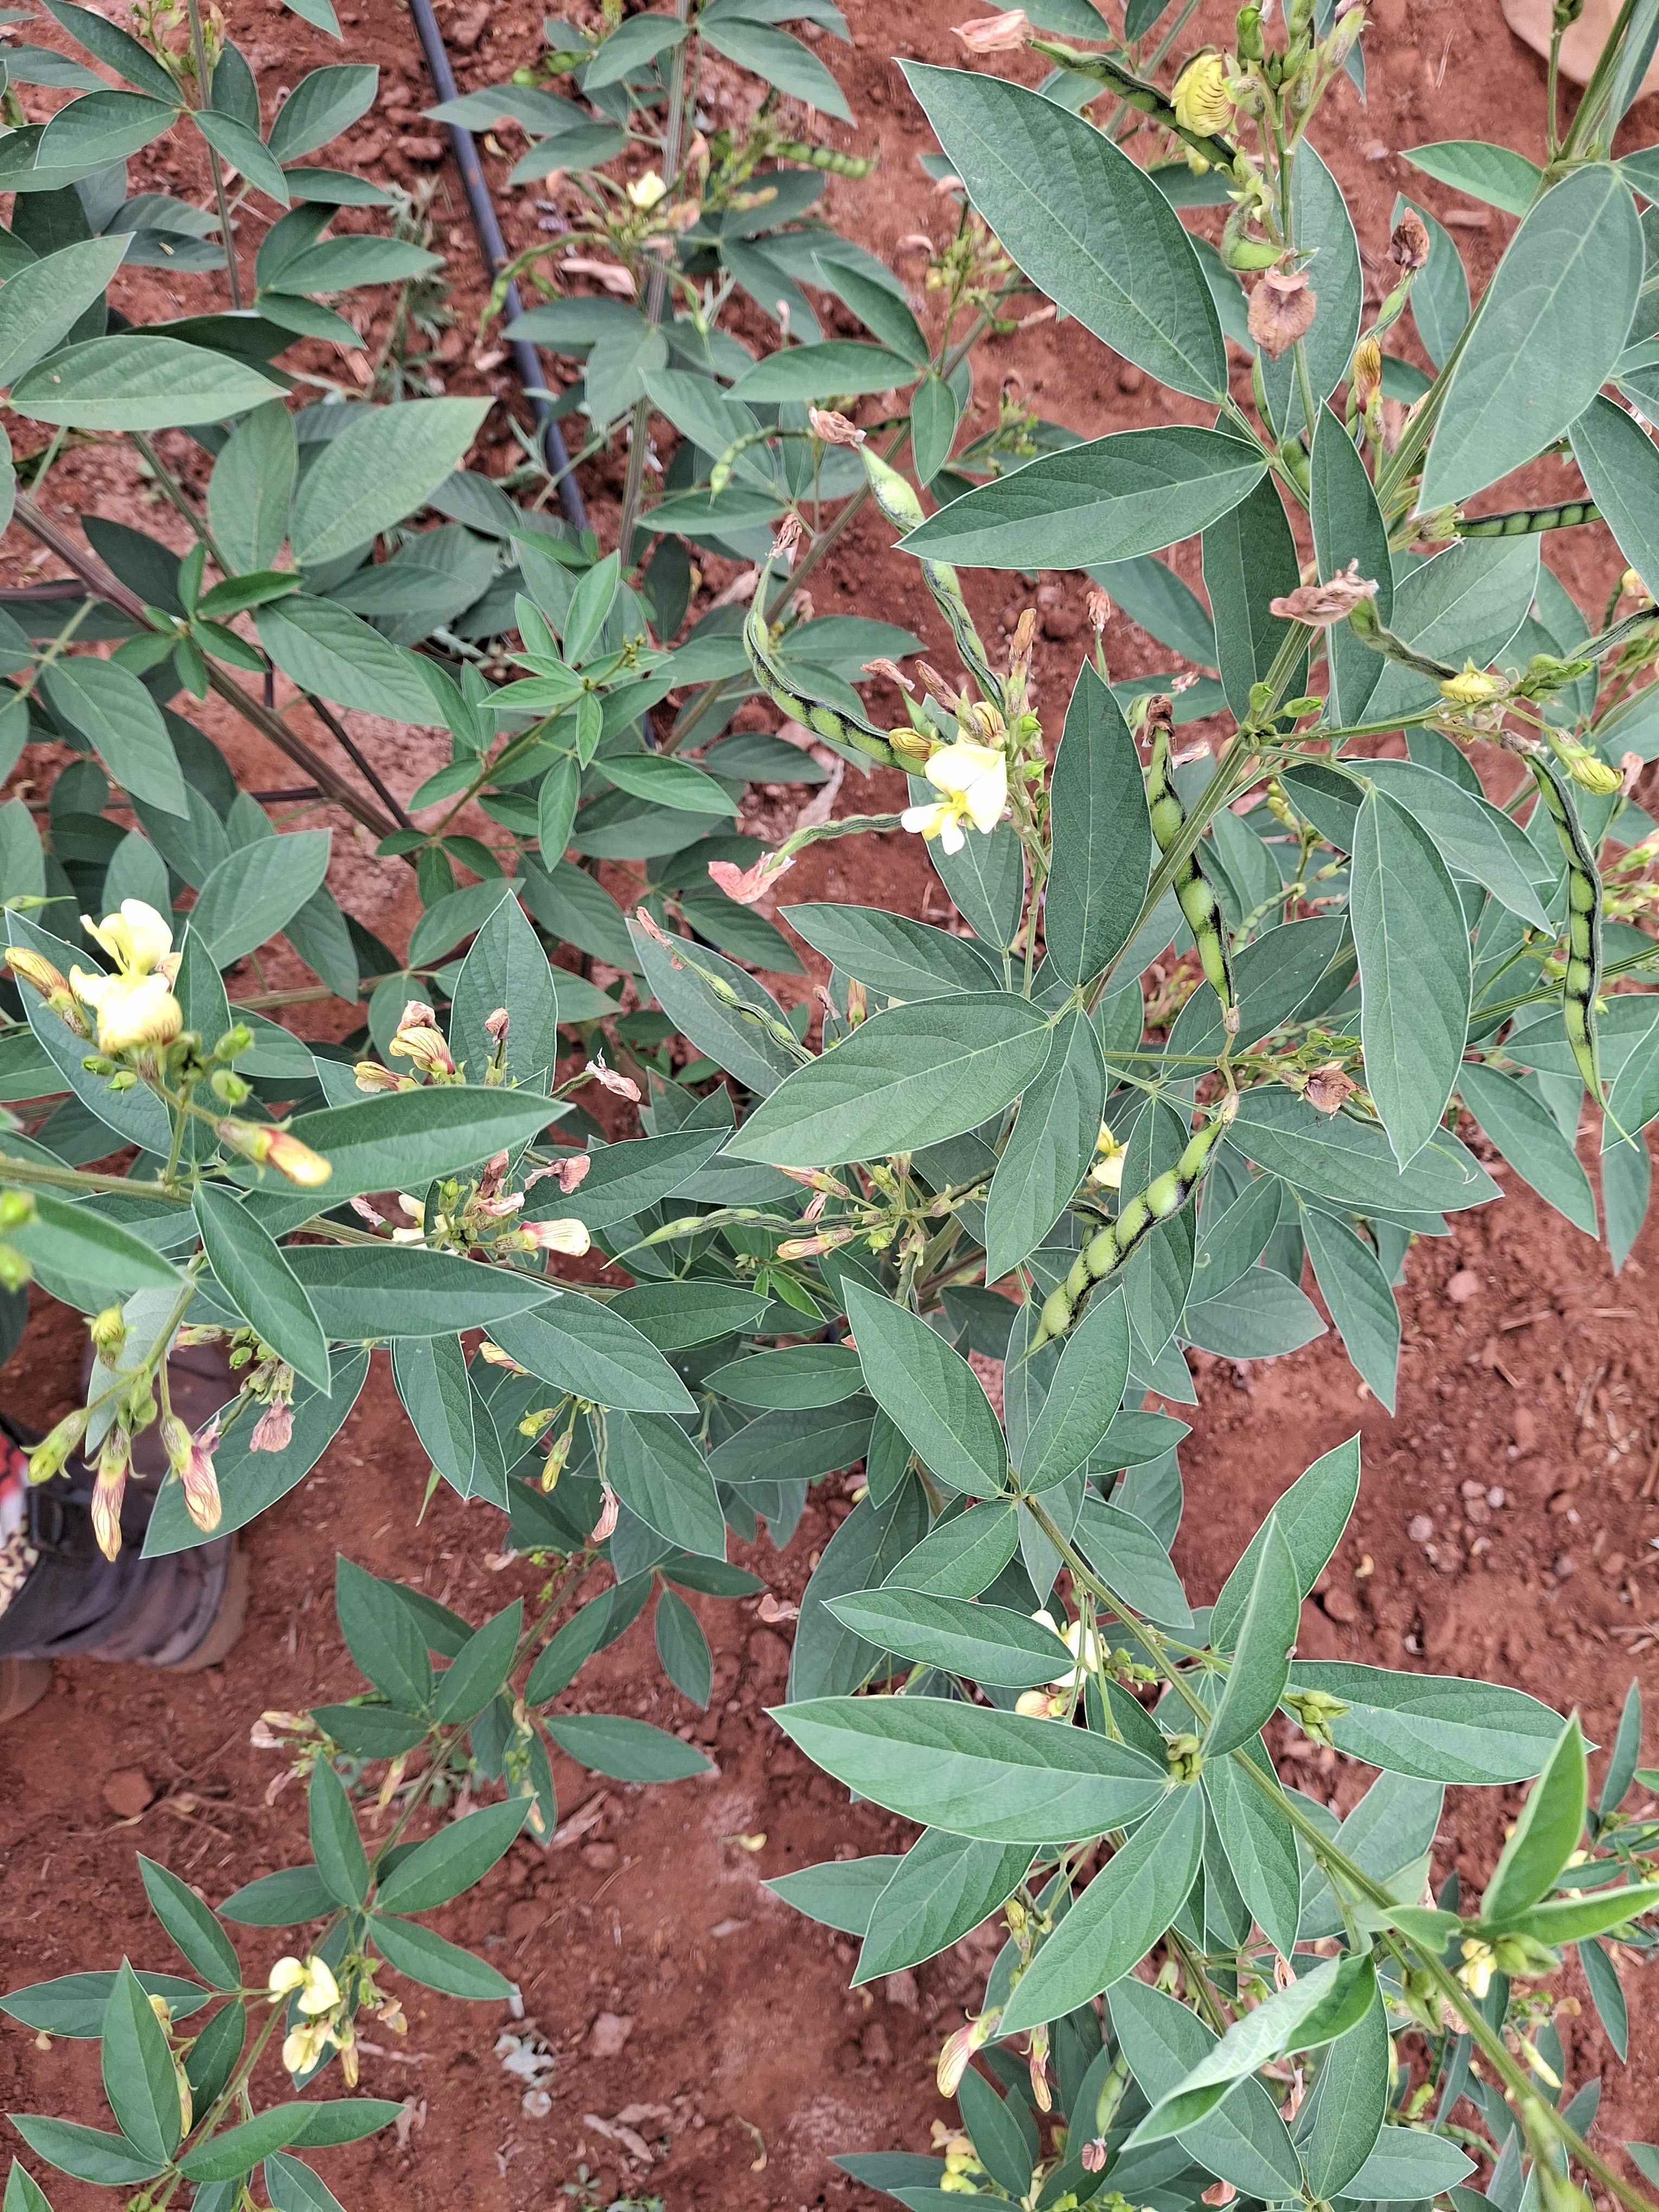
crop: pigeonpea
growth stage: flowering
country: Kenya
